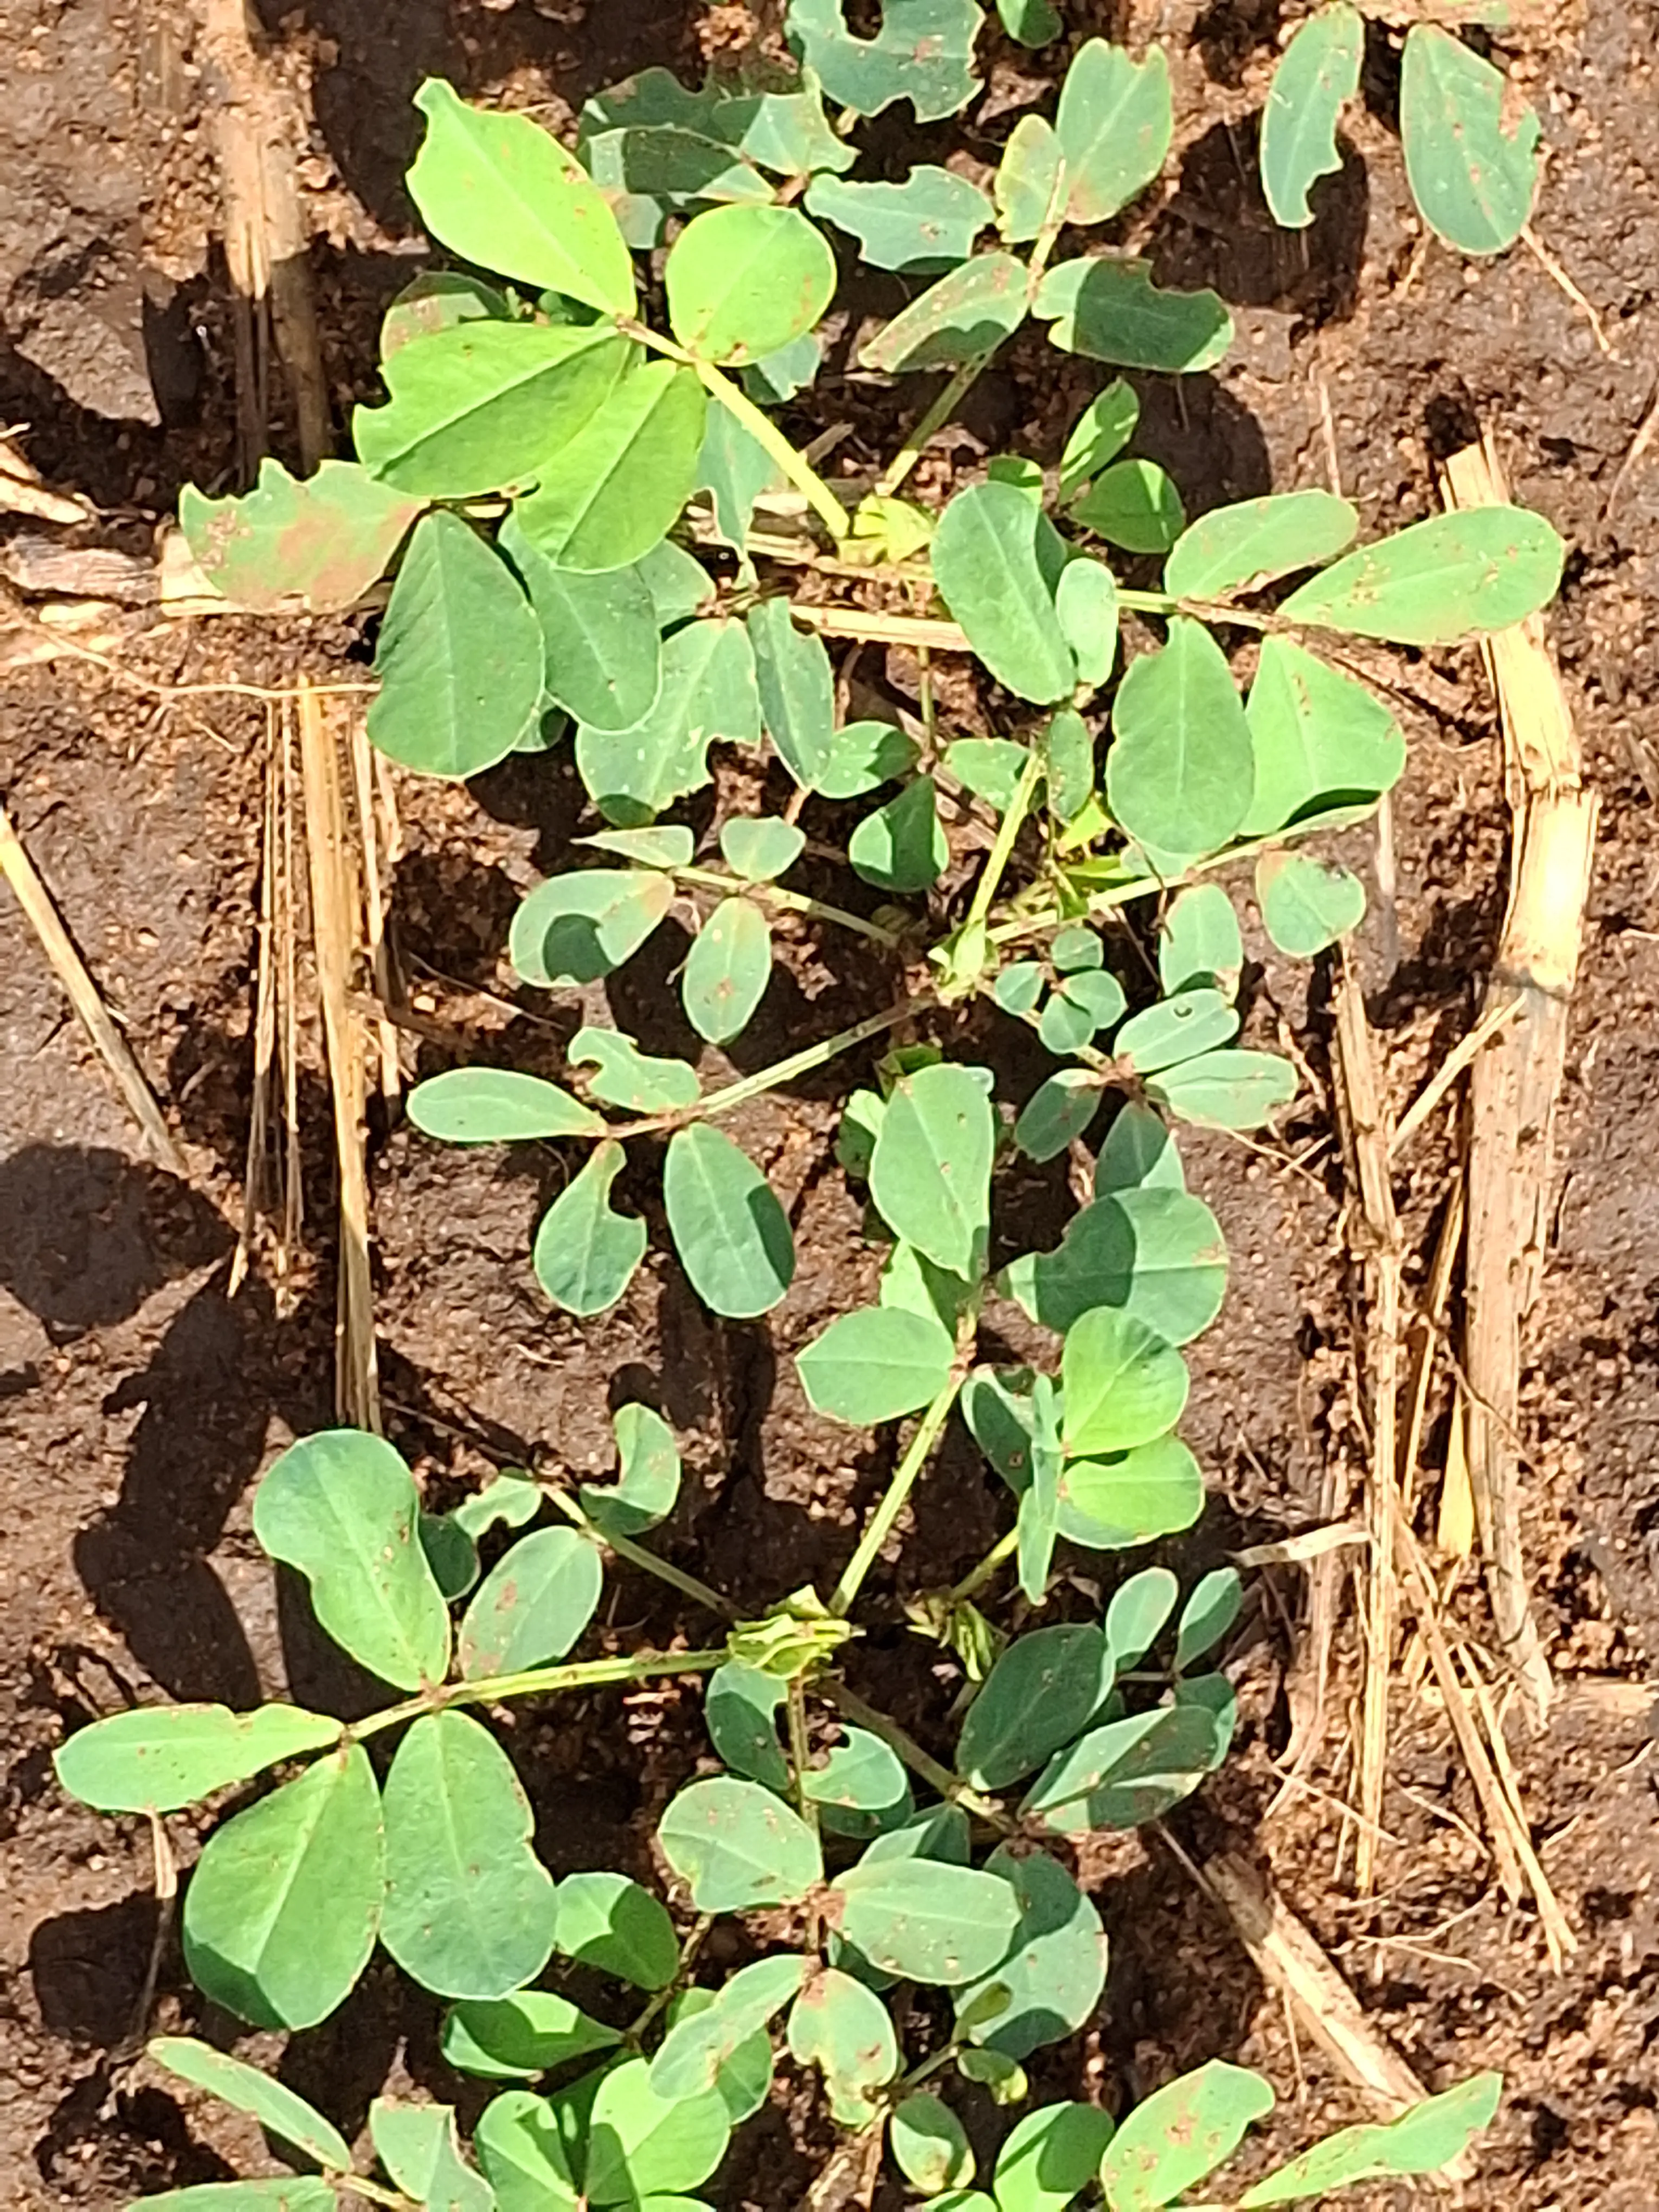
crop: groundnut
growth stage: vegetative
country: Kenya
